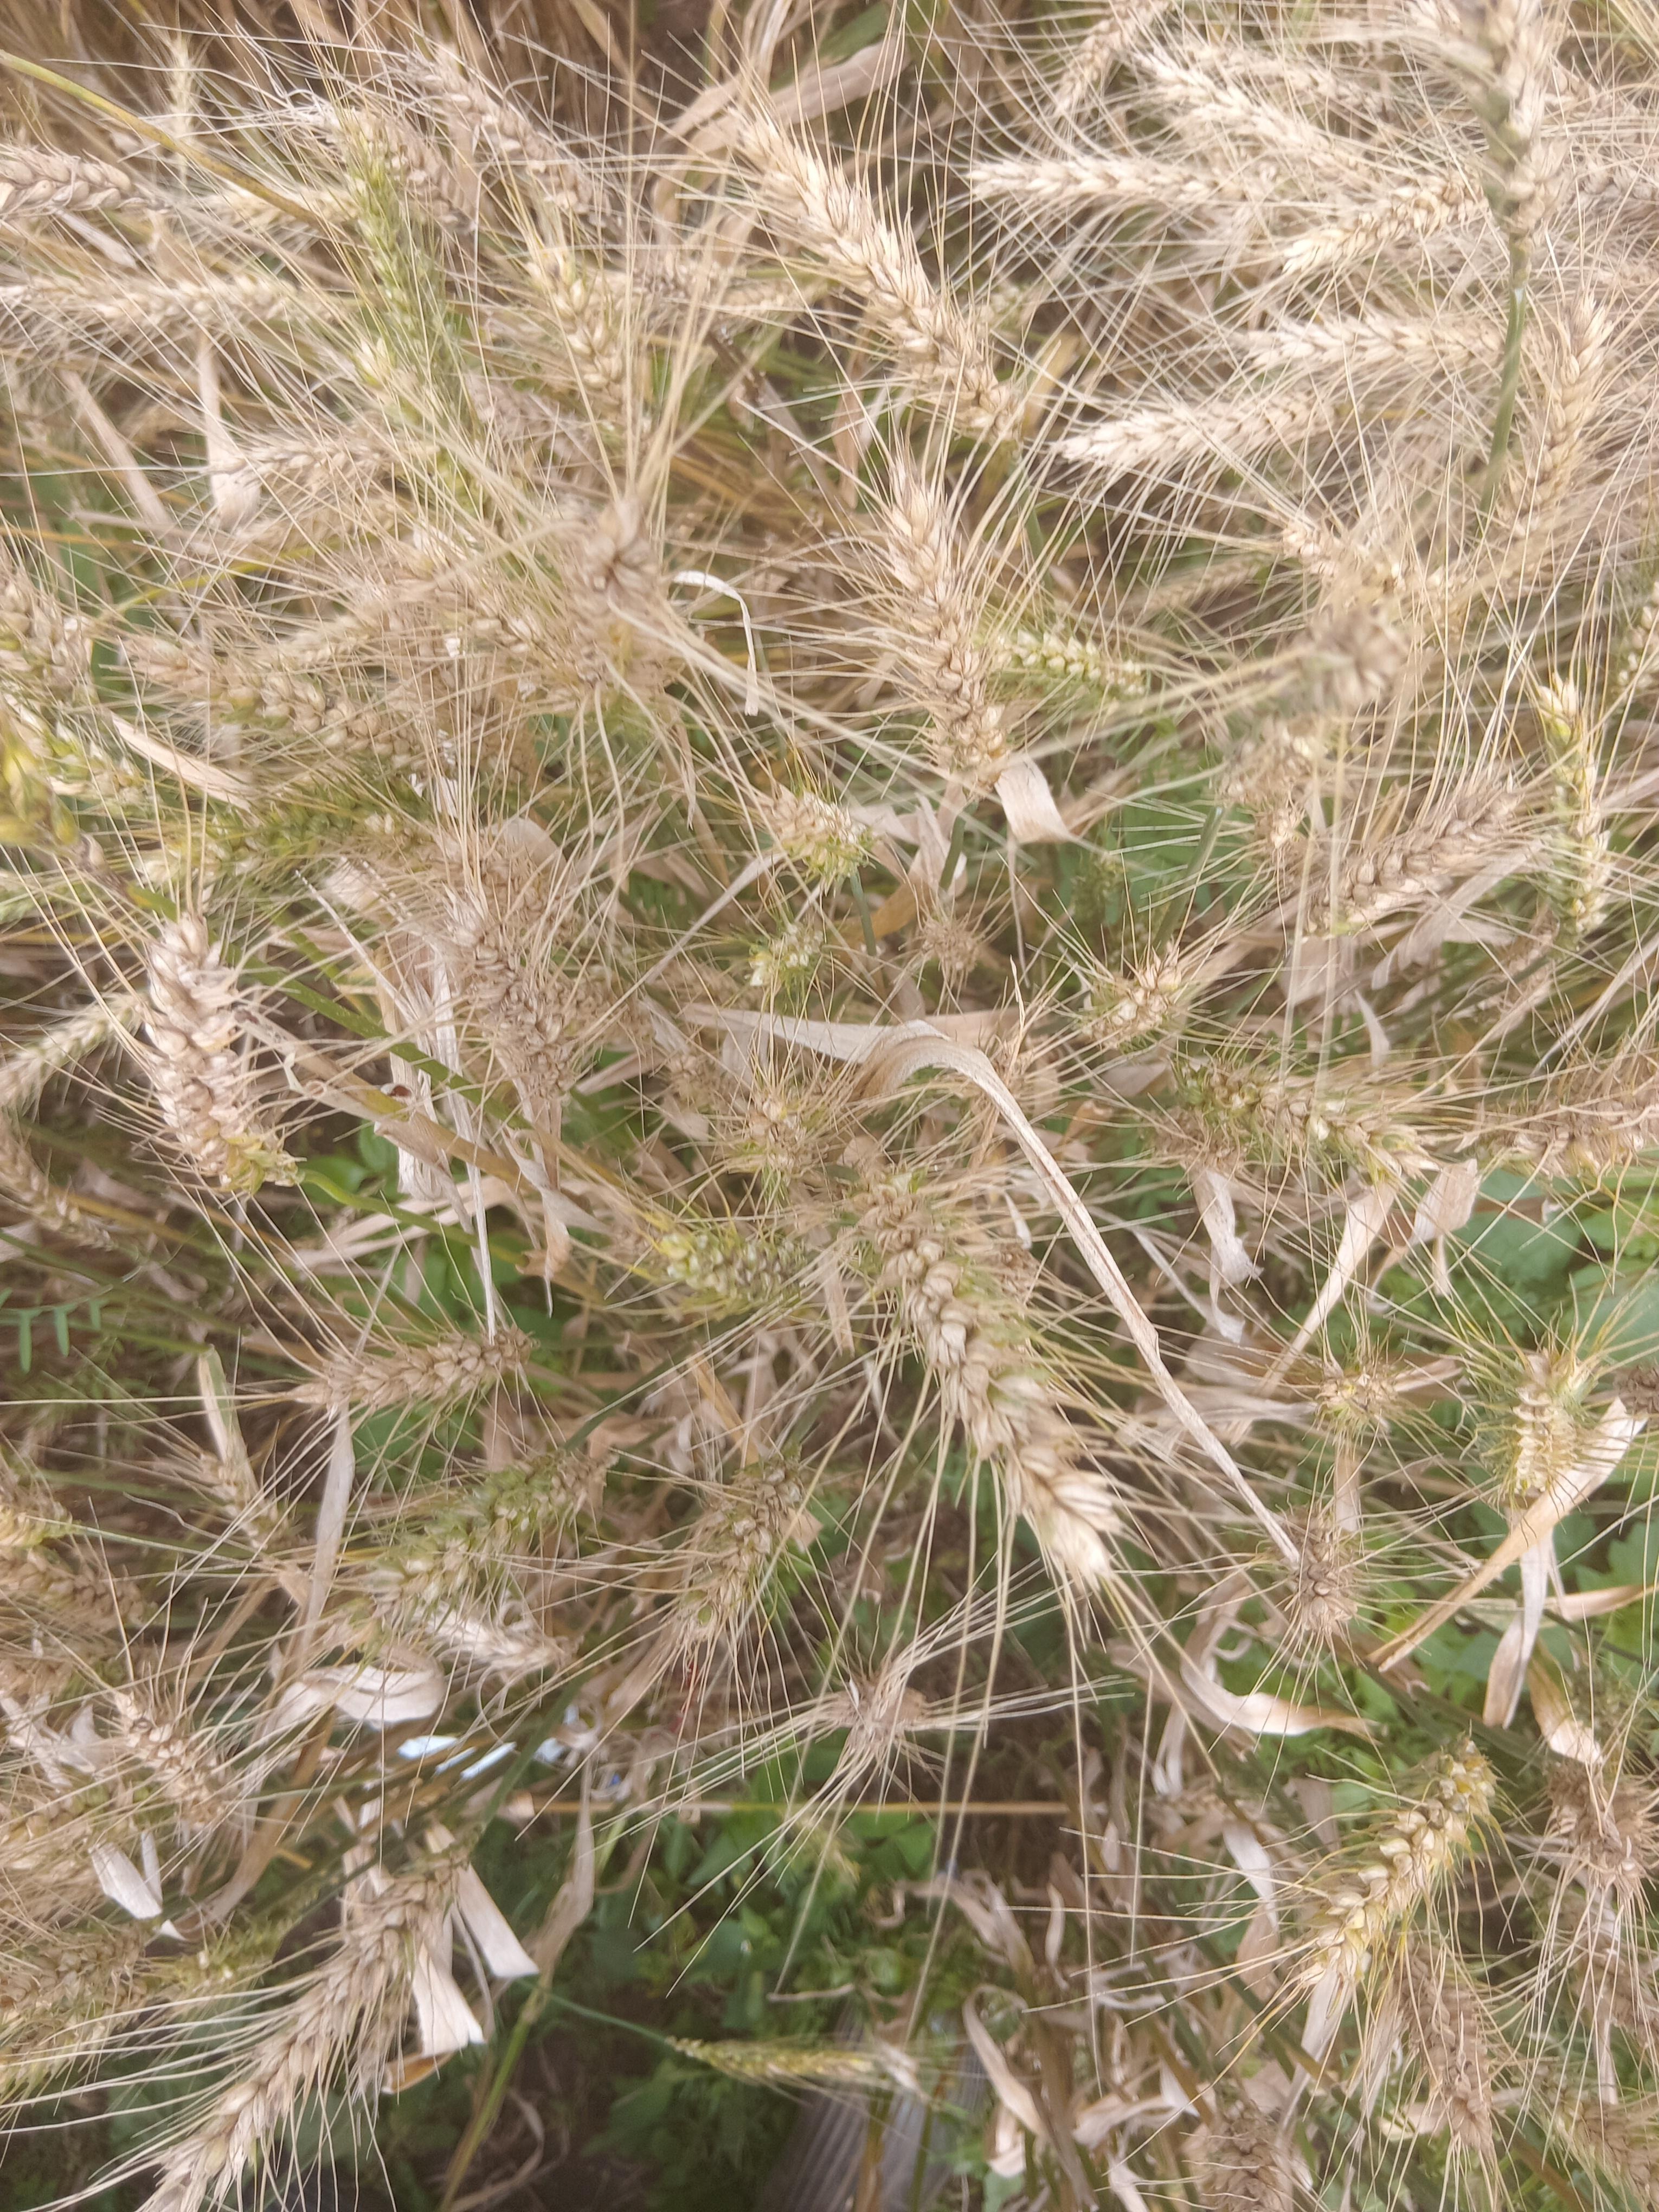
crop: wheat
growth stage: maturity
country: Kenya
